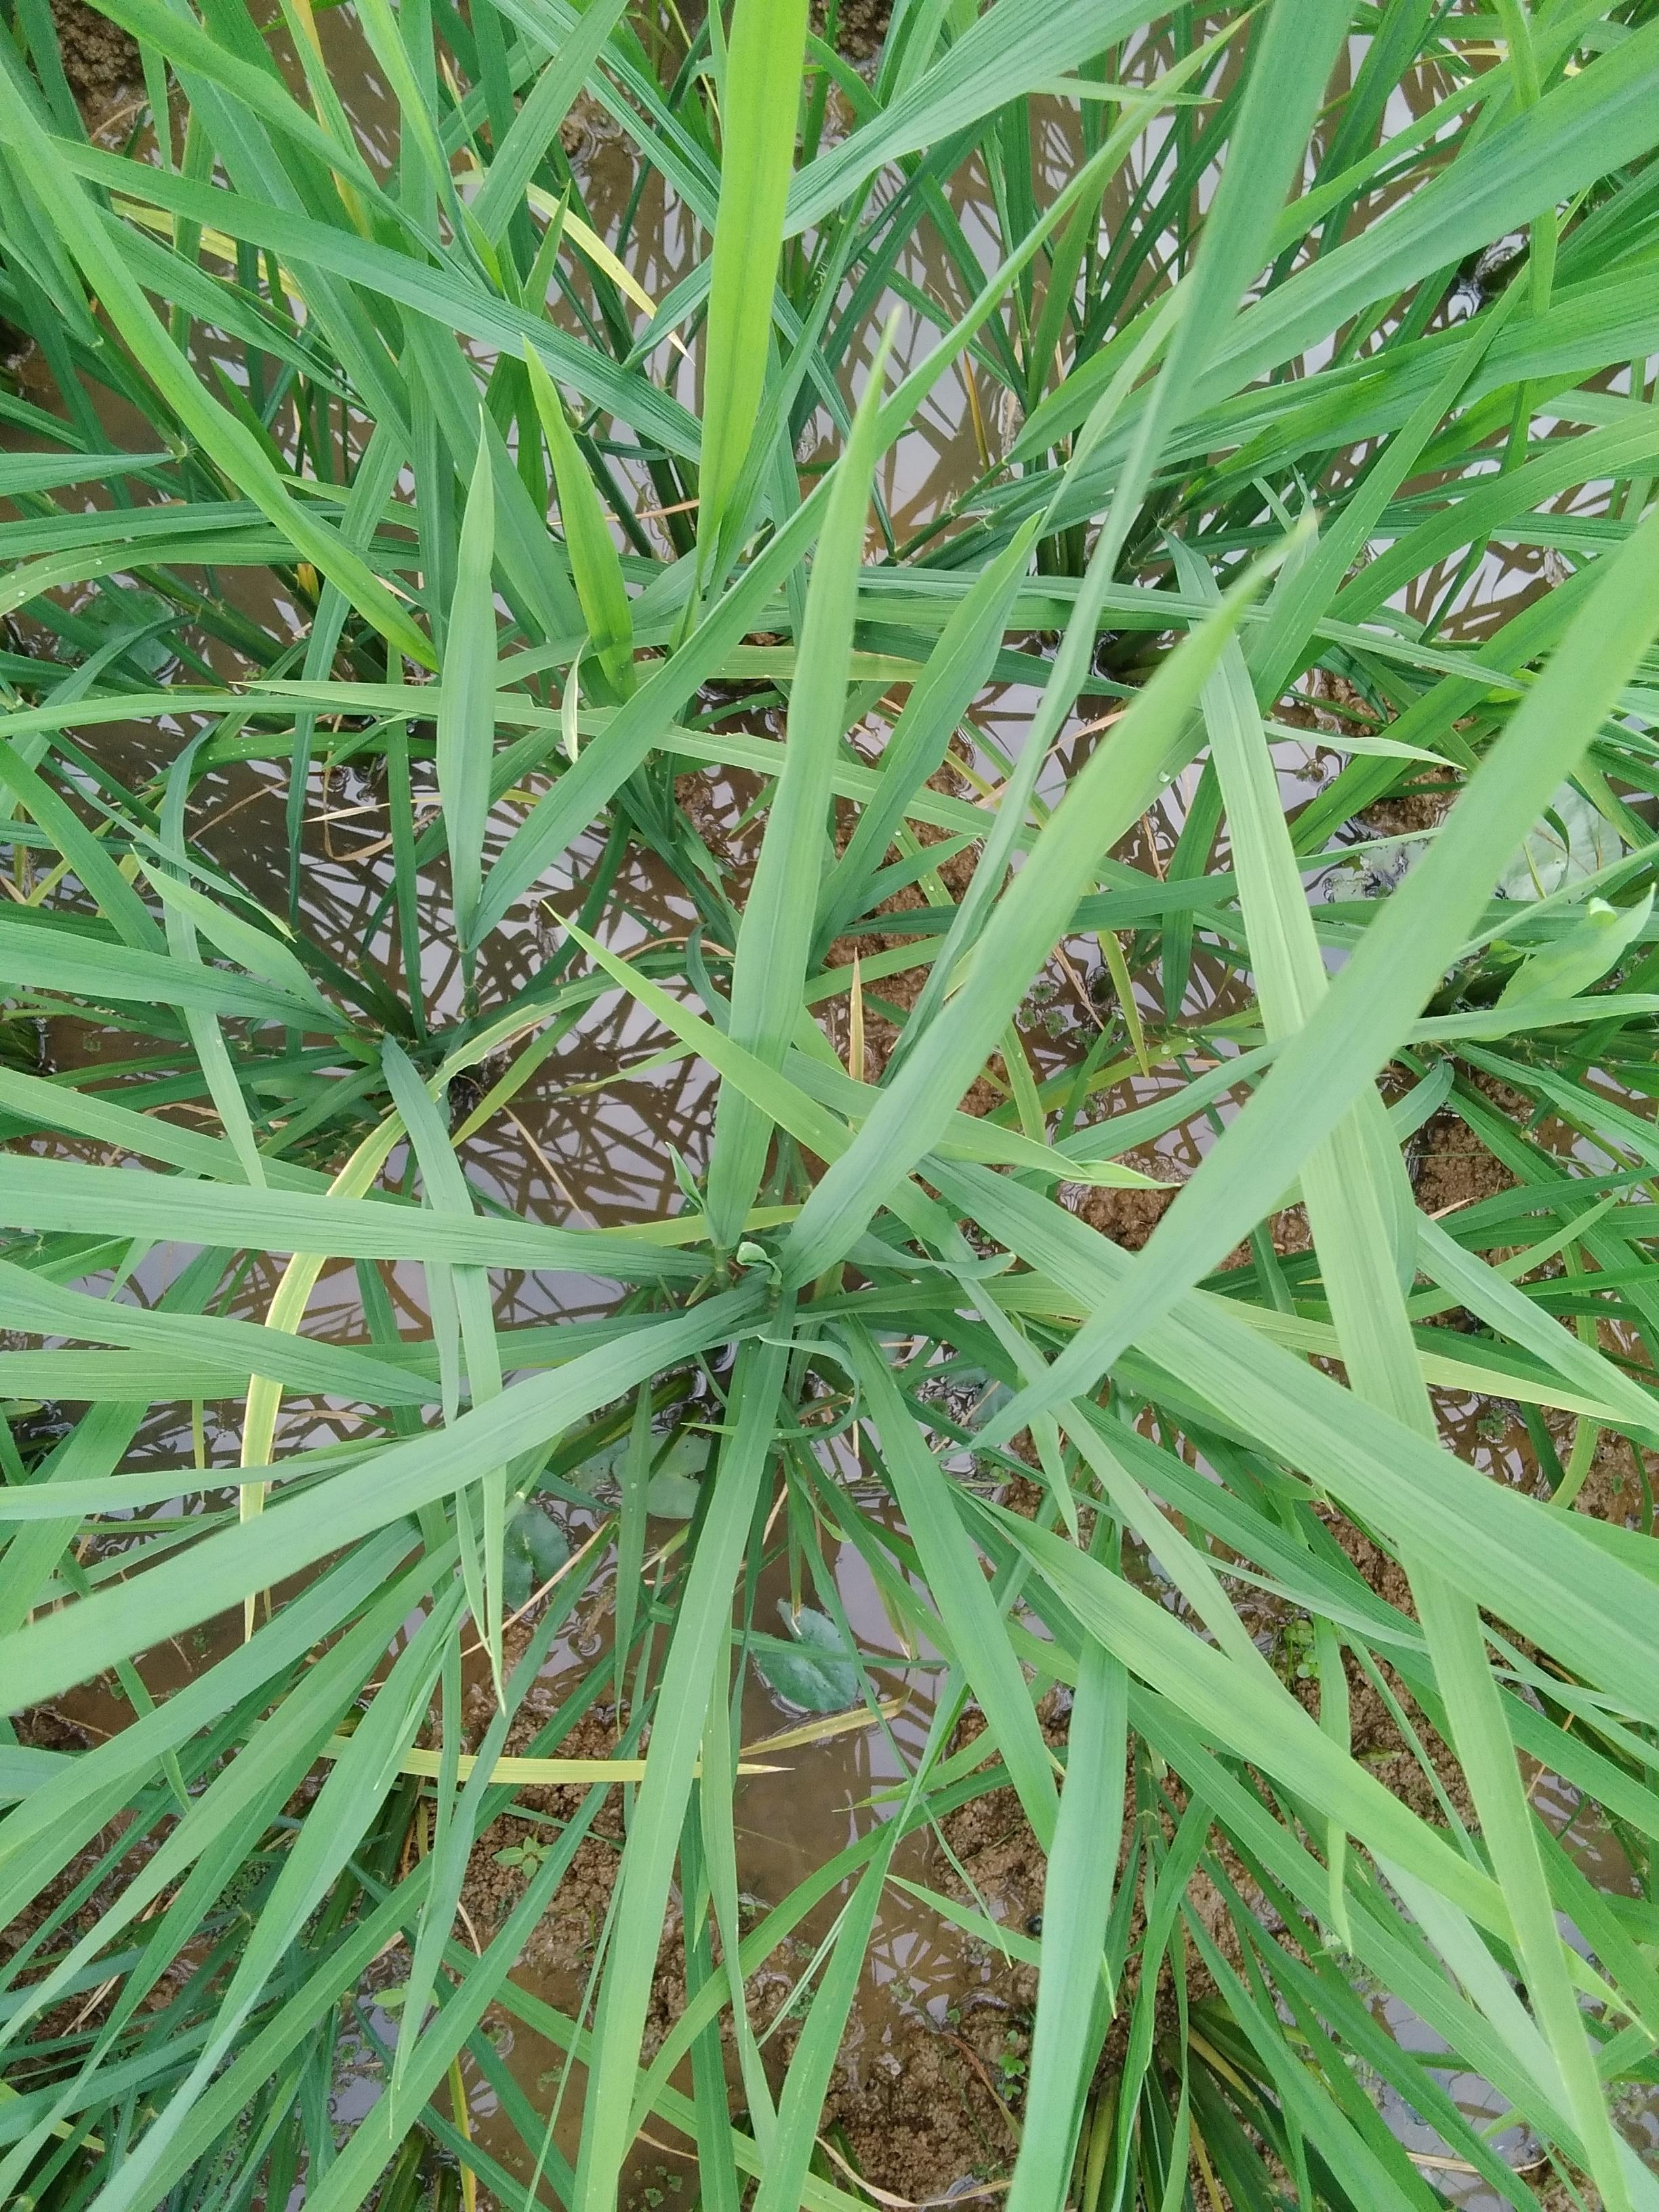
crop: rice
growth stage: vegetative
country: Nigeria
